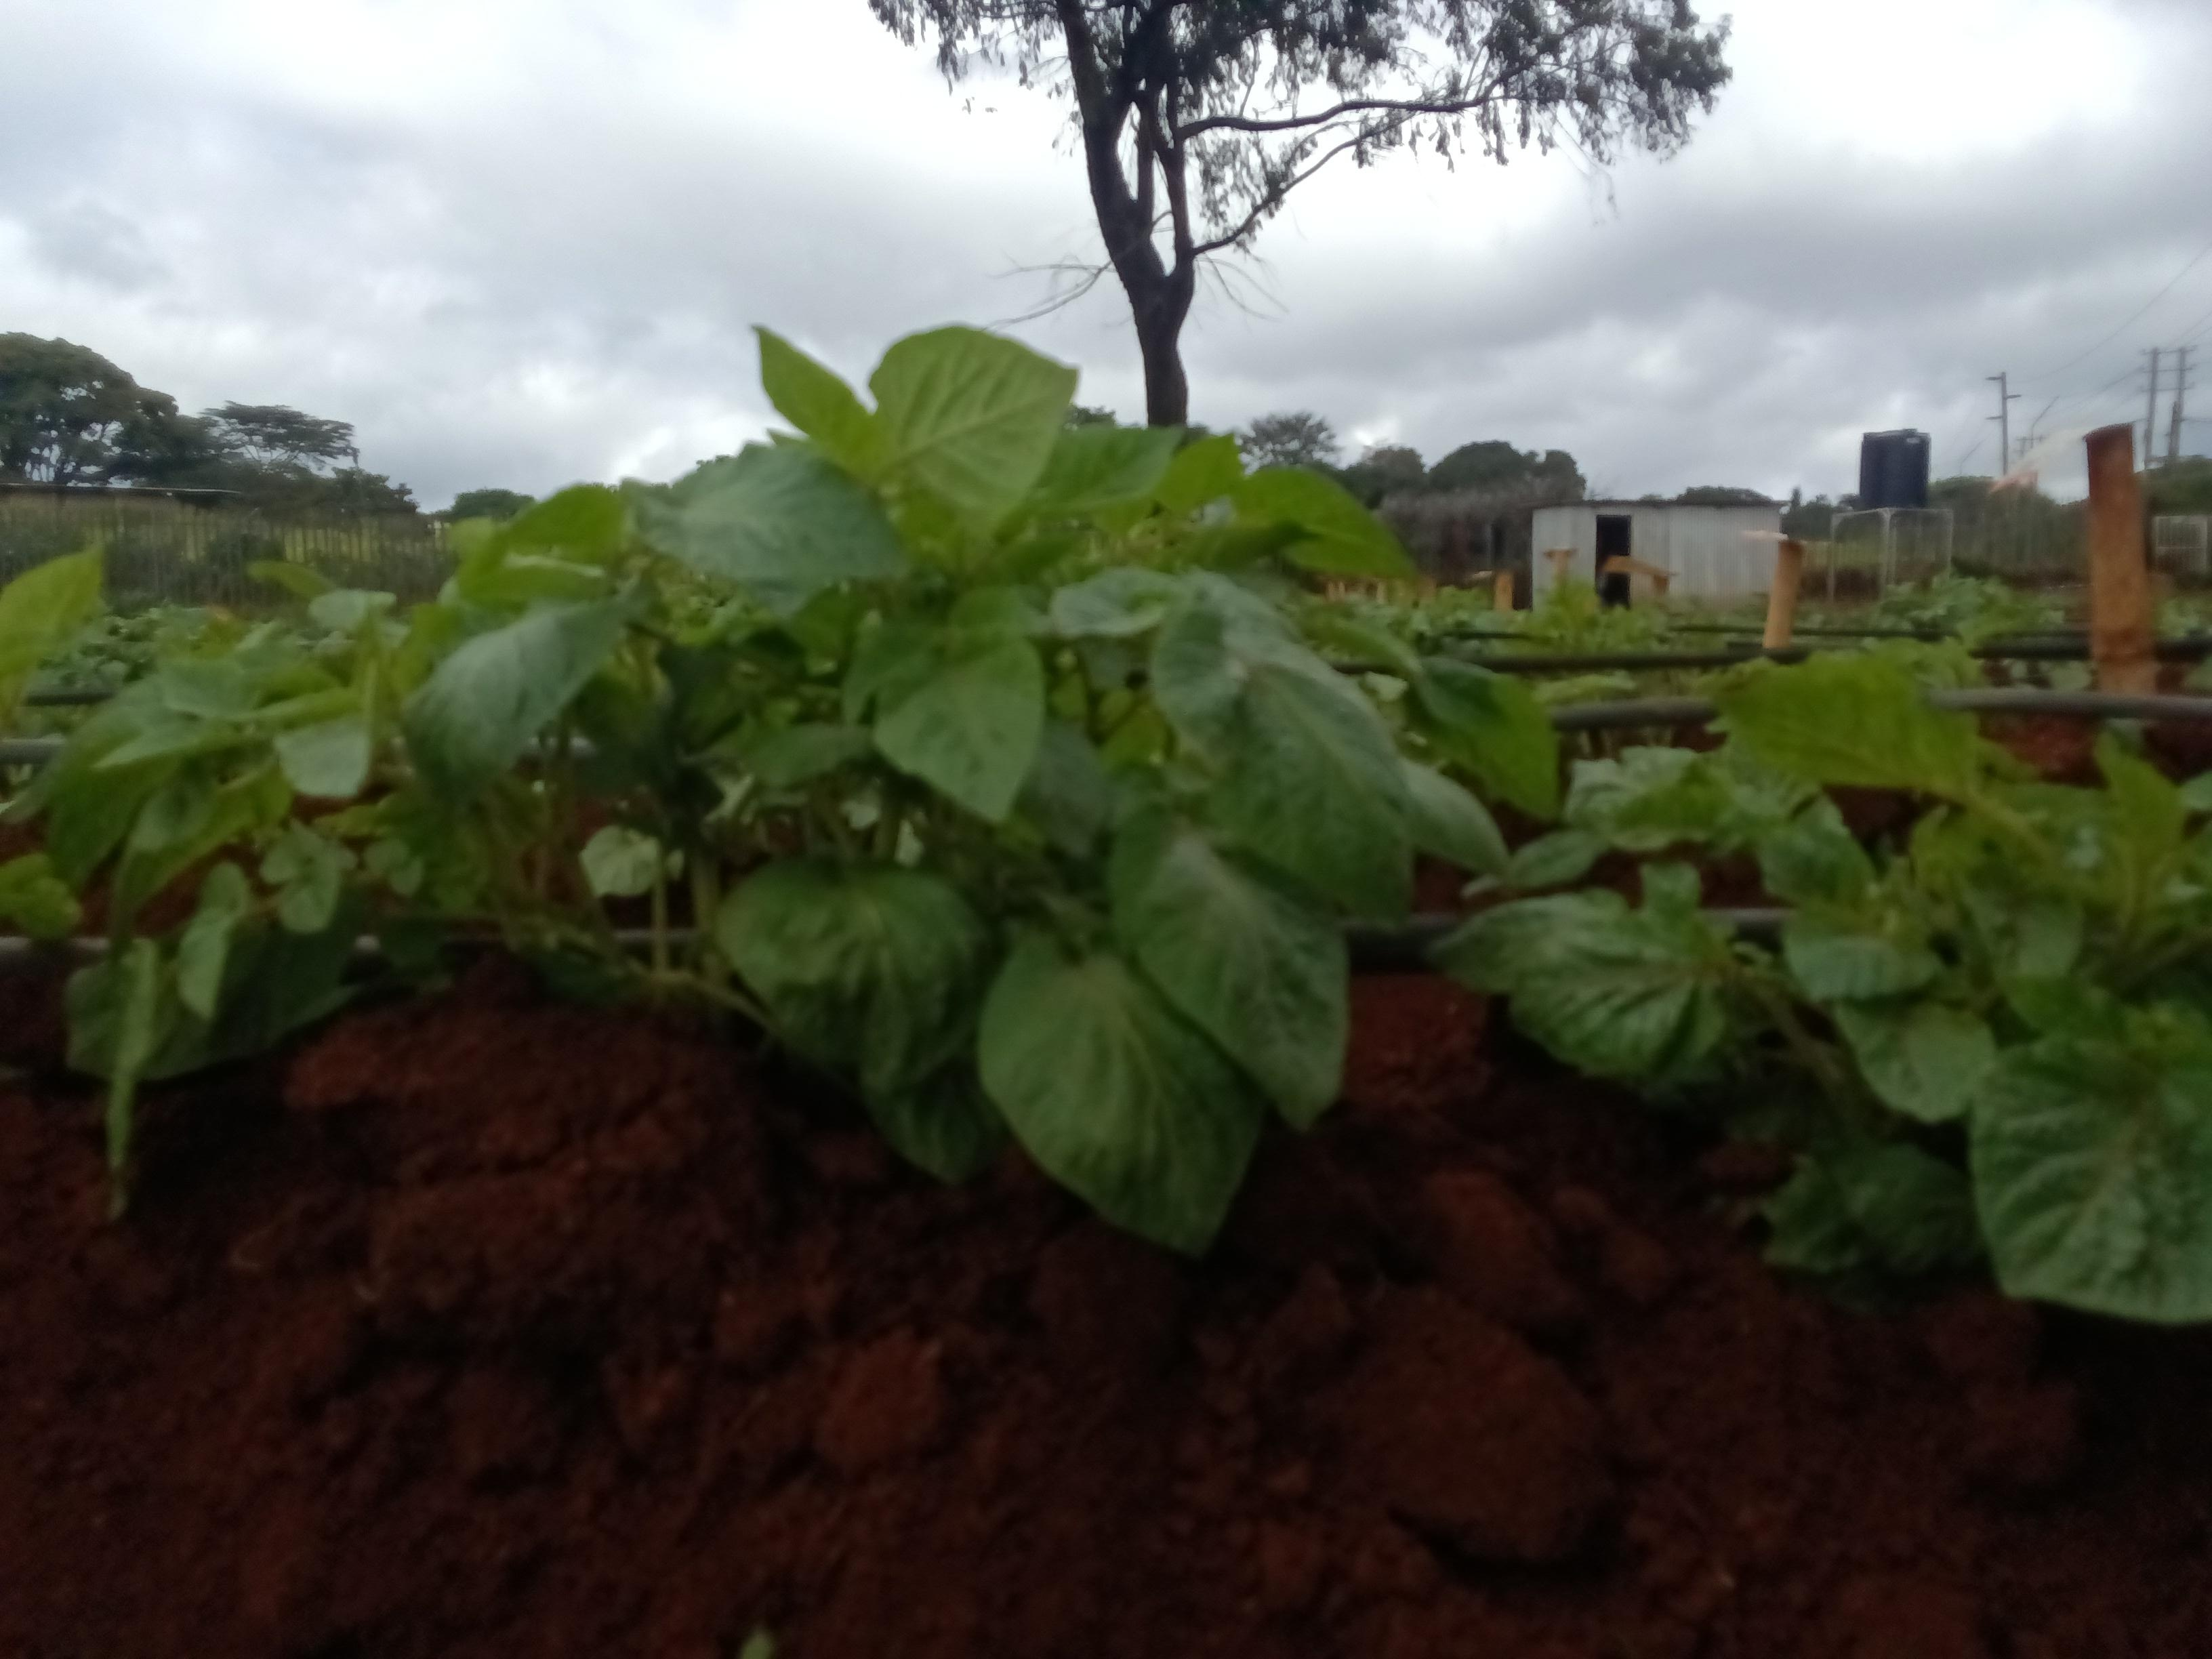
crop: potato
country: Kenya
